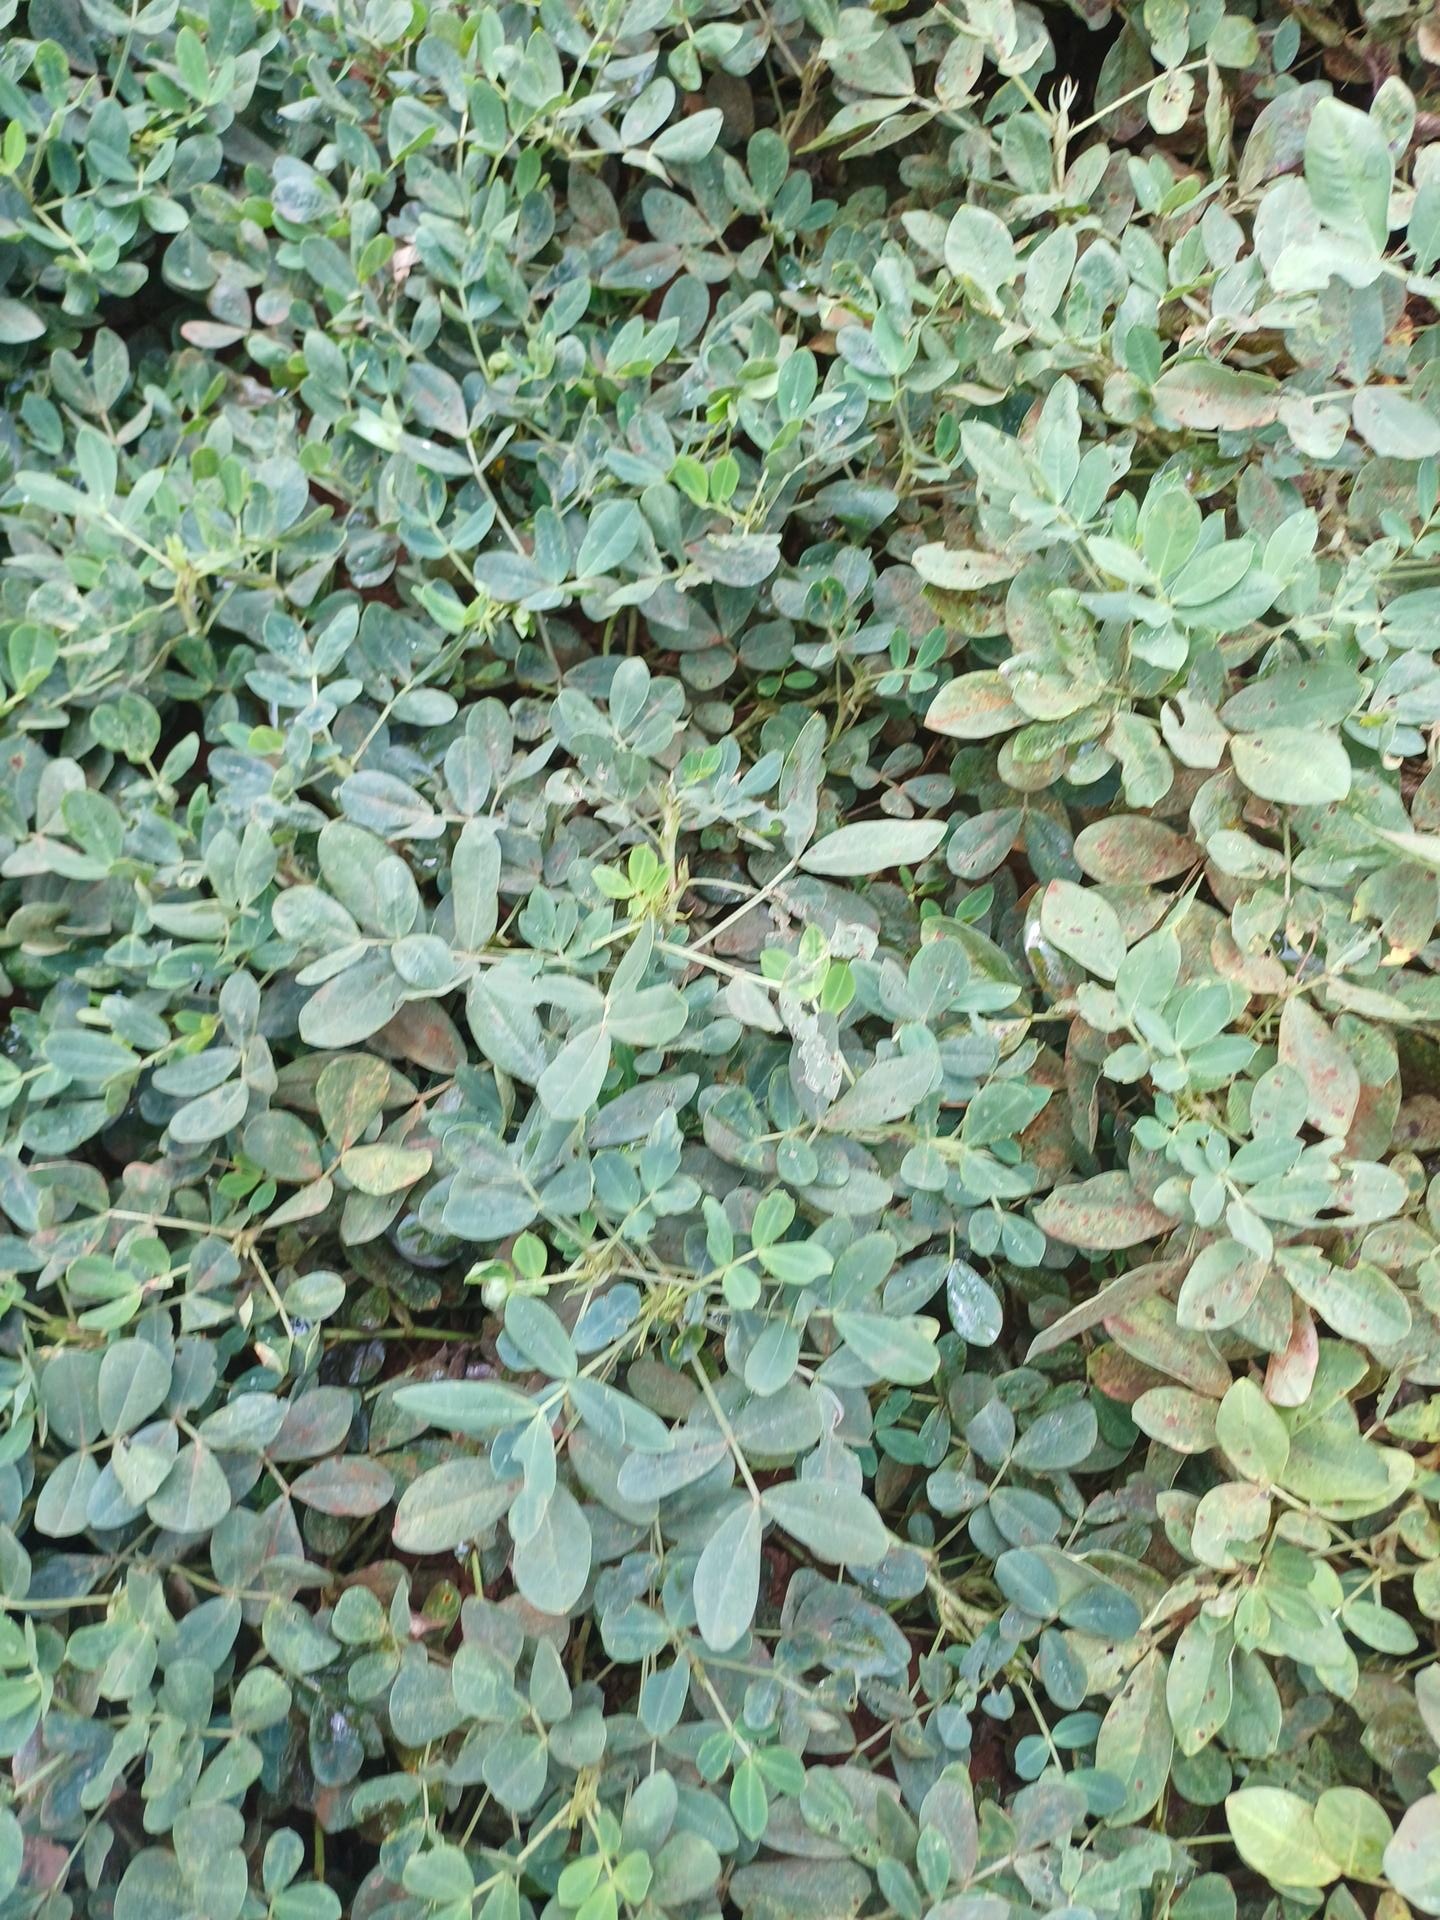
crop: groundnut
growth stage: pegging
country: Kenya
